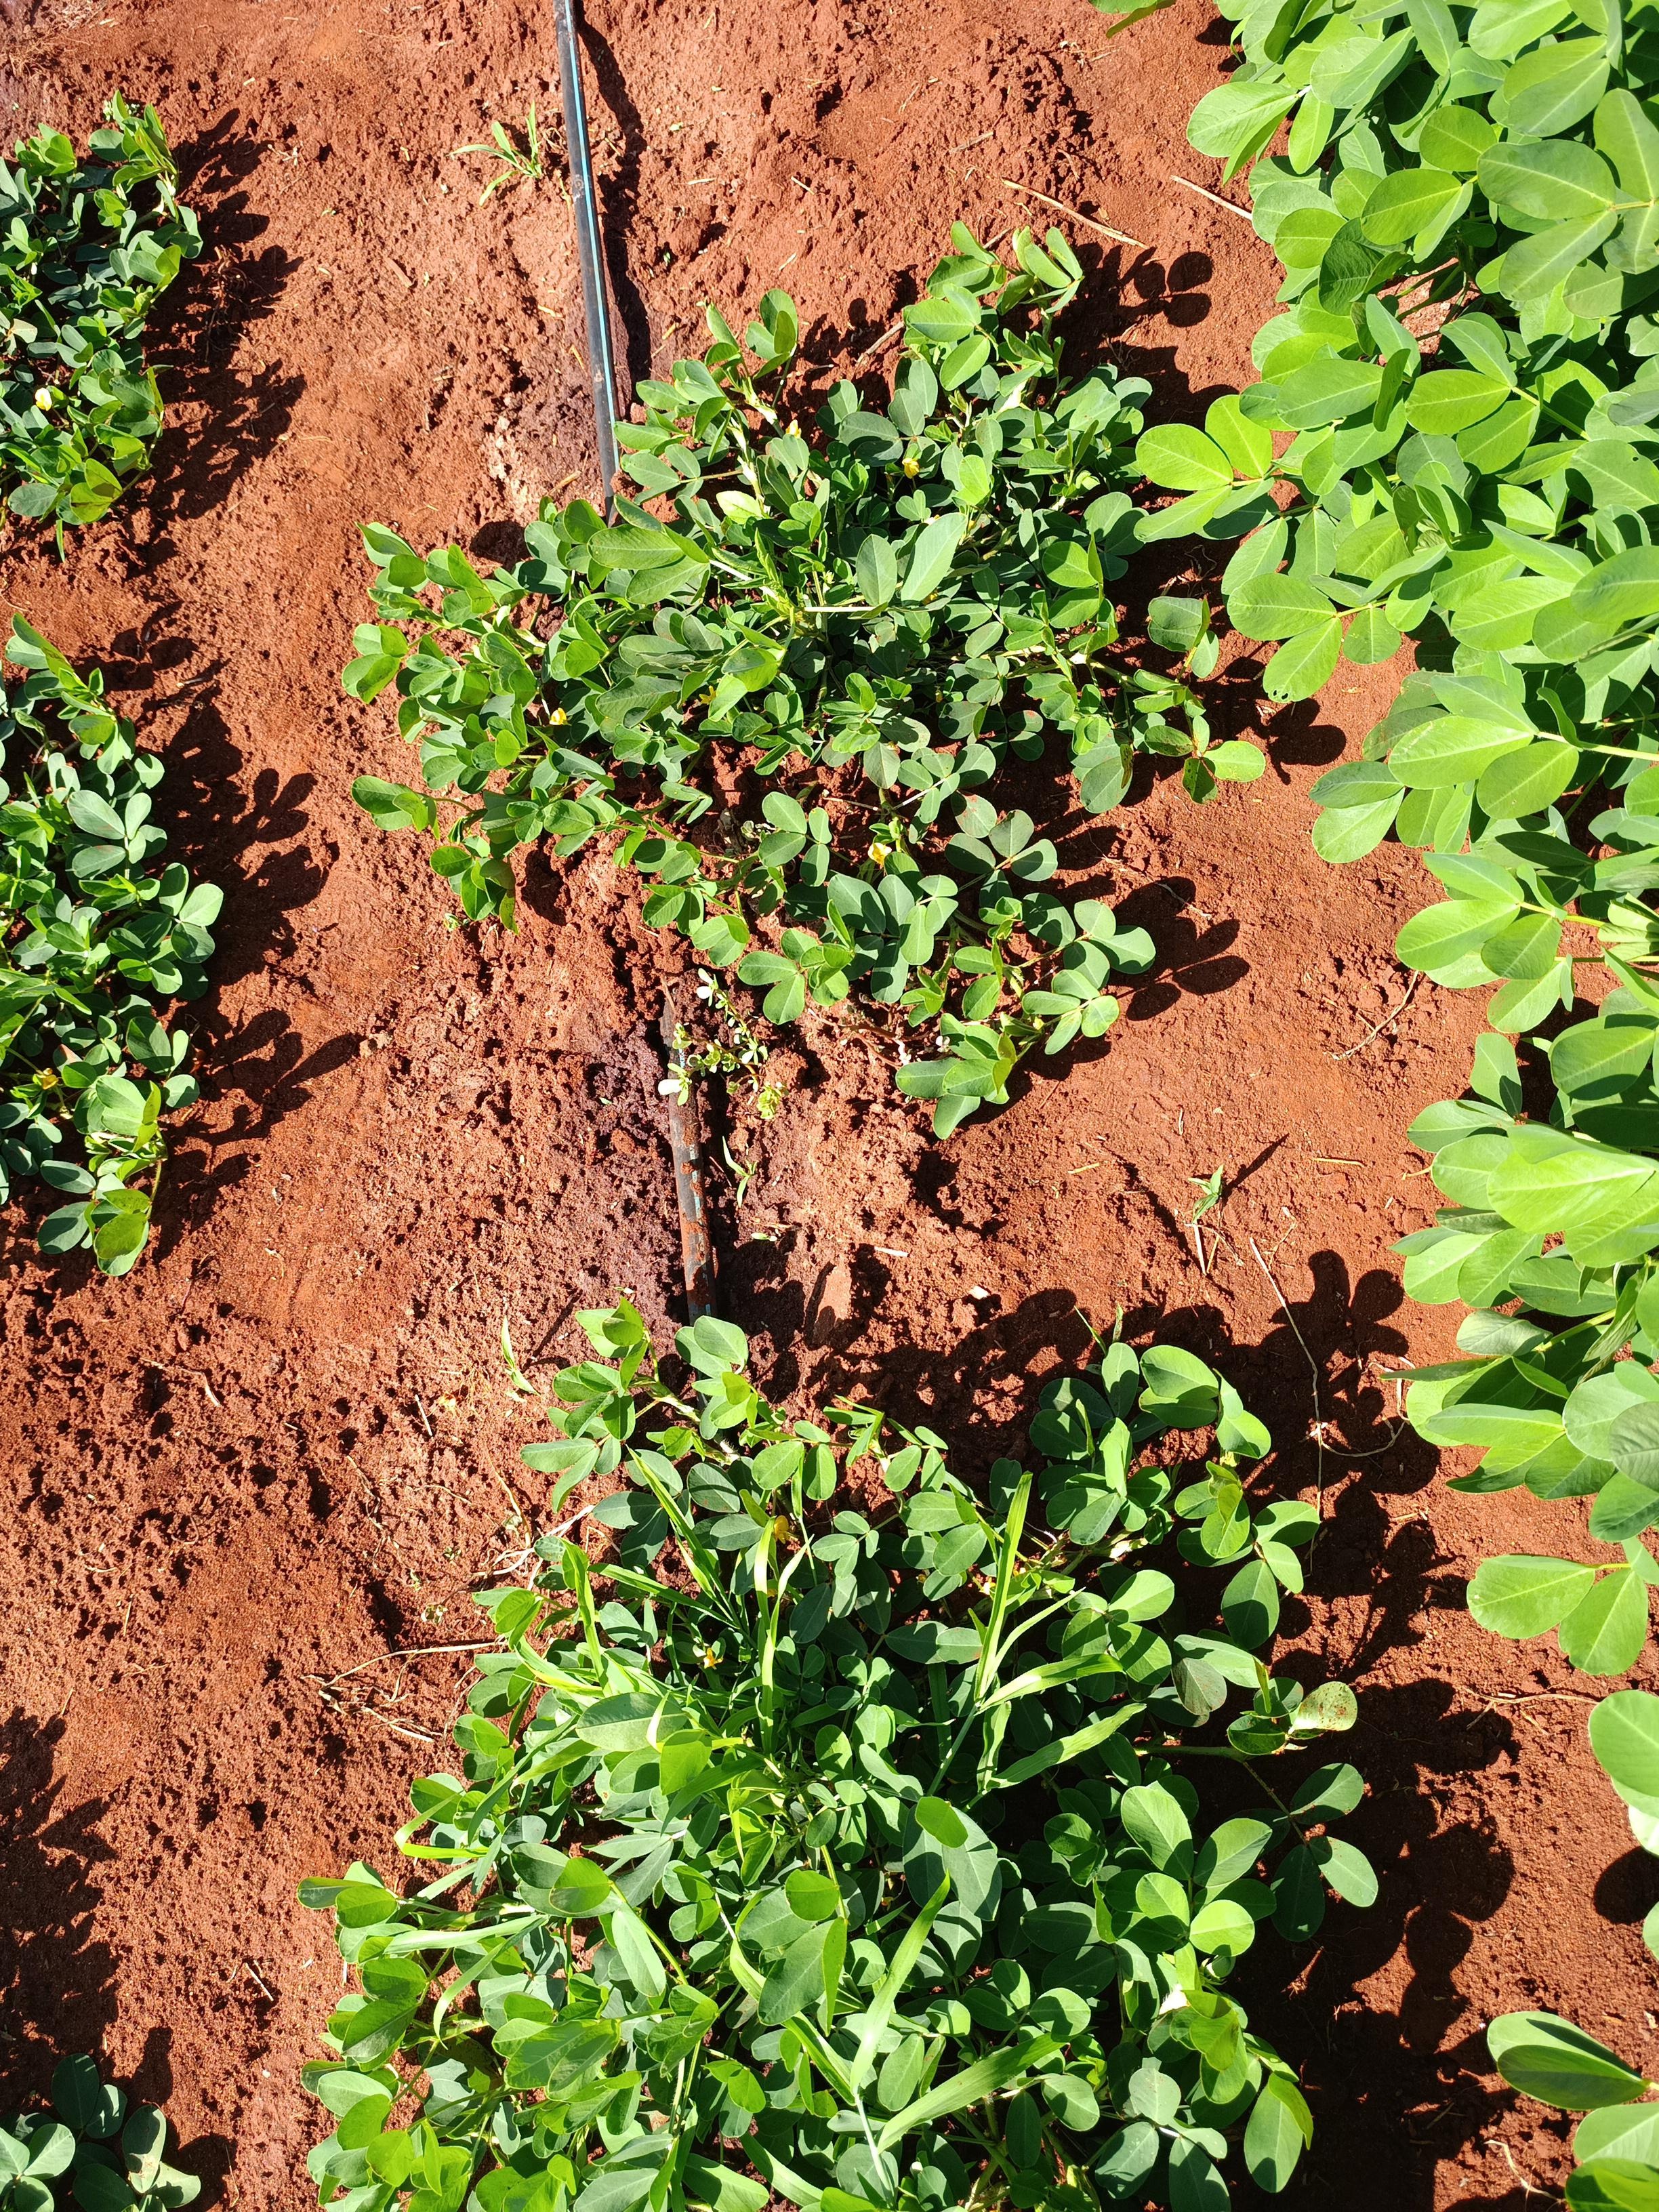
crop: groundnut
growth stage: flowering
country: Kenya
